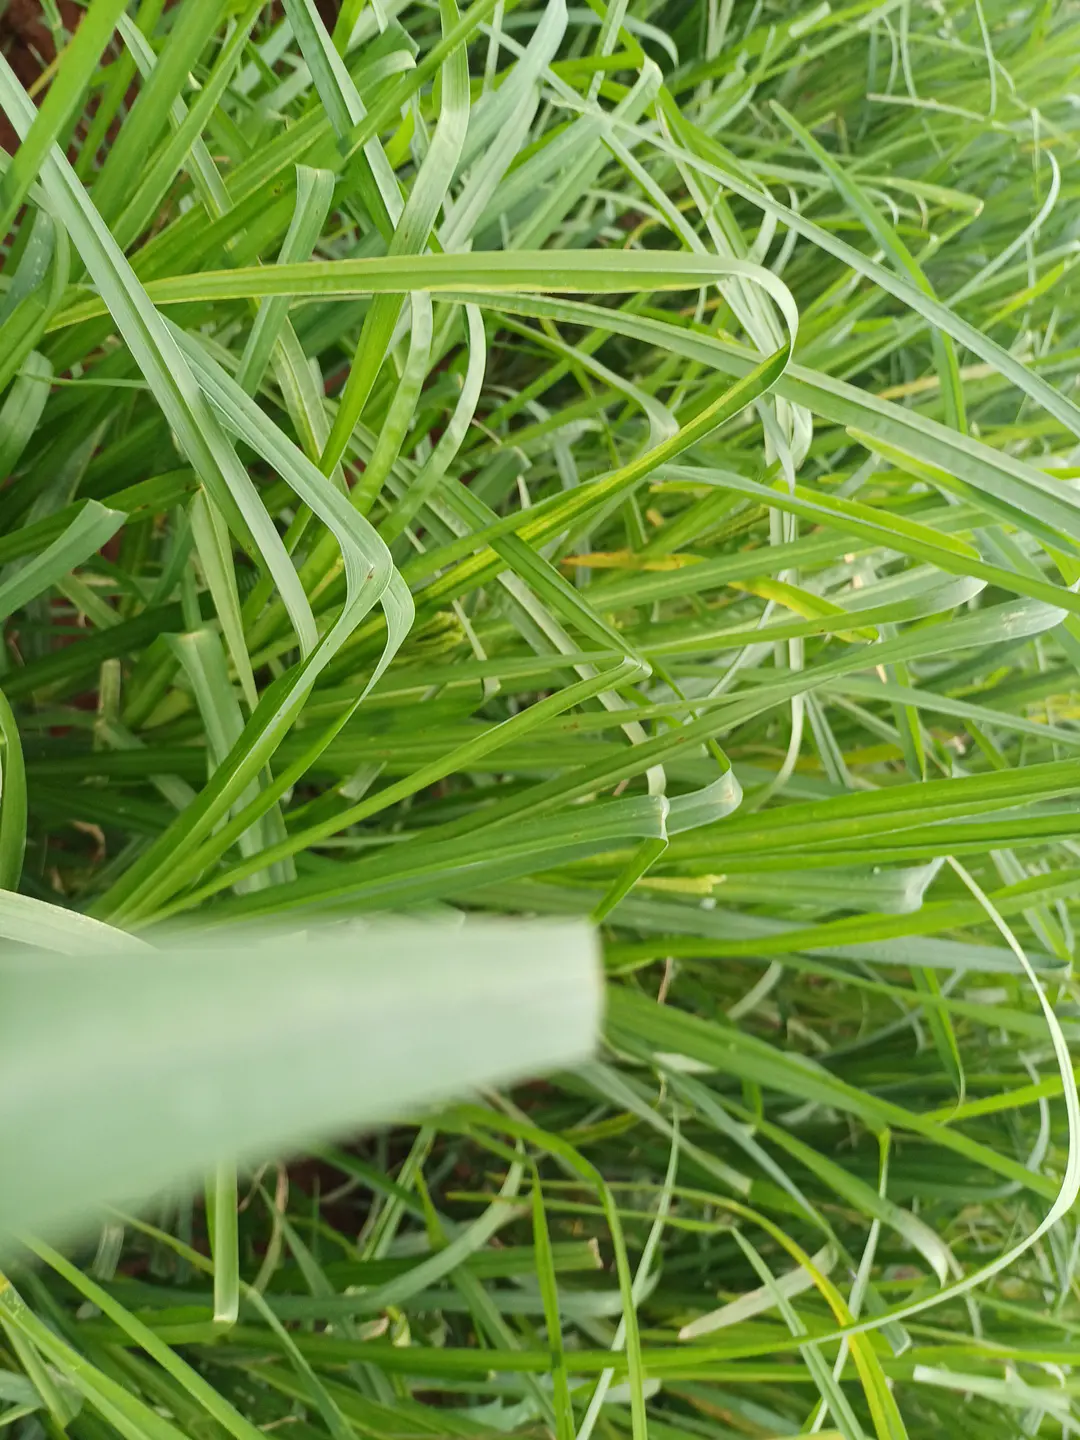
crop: finger millet
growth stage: vegetative
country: Kenya
